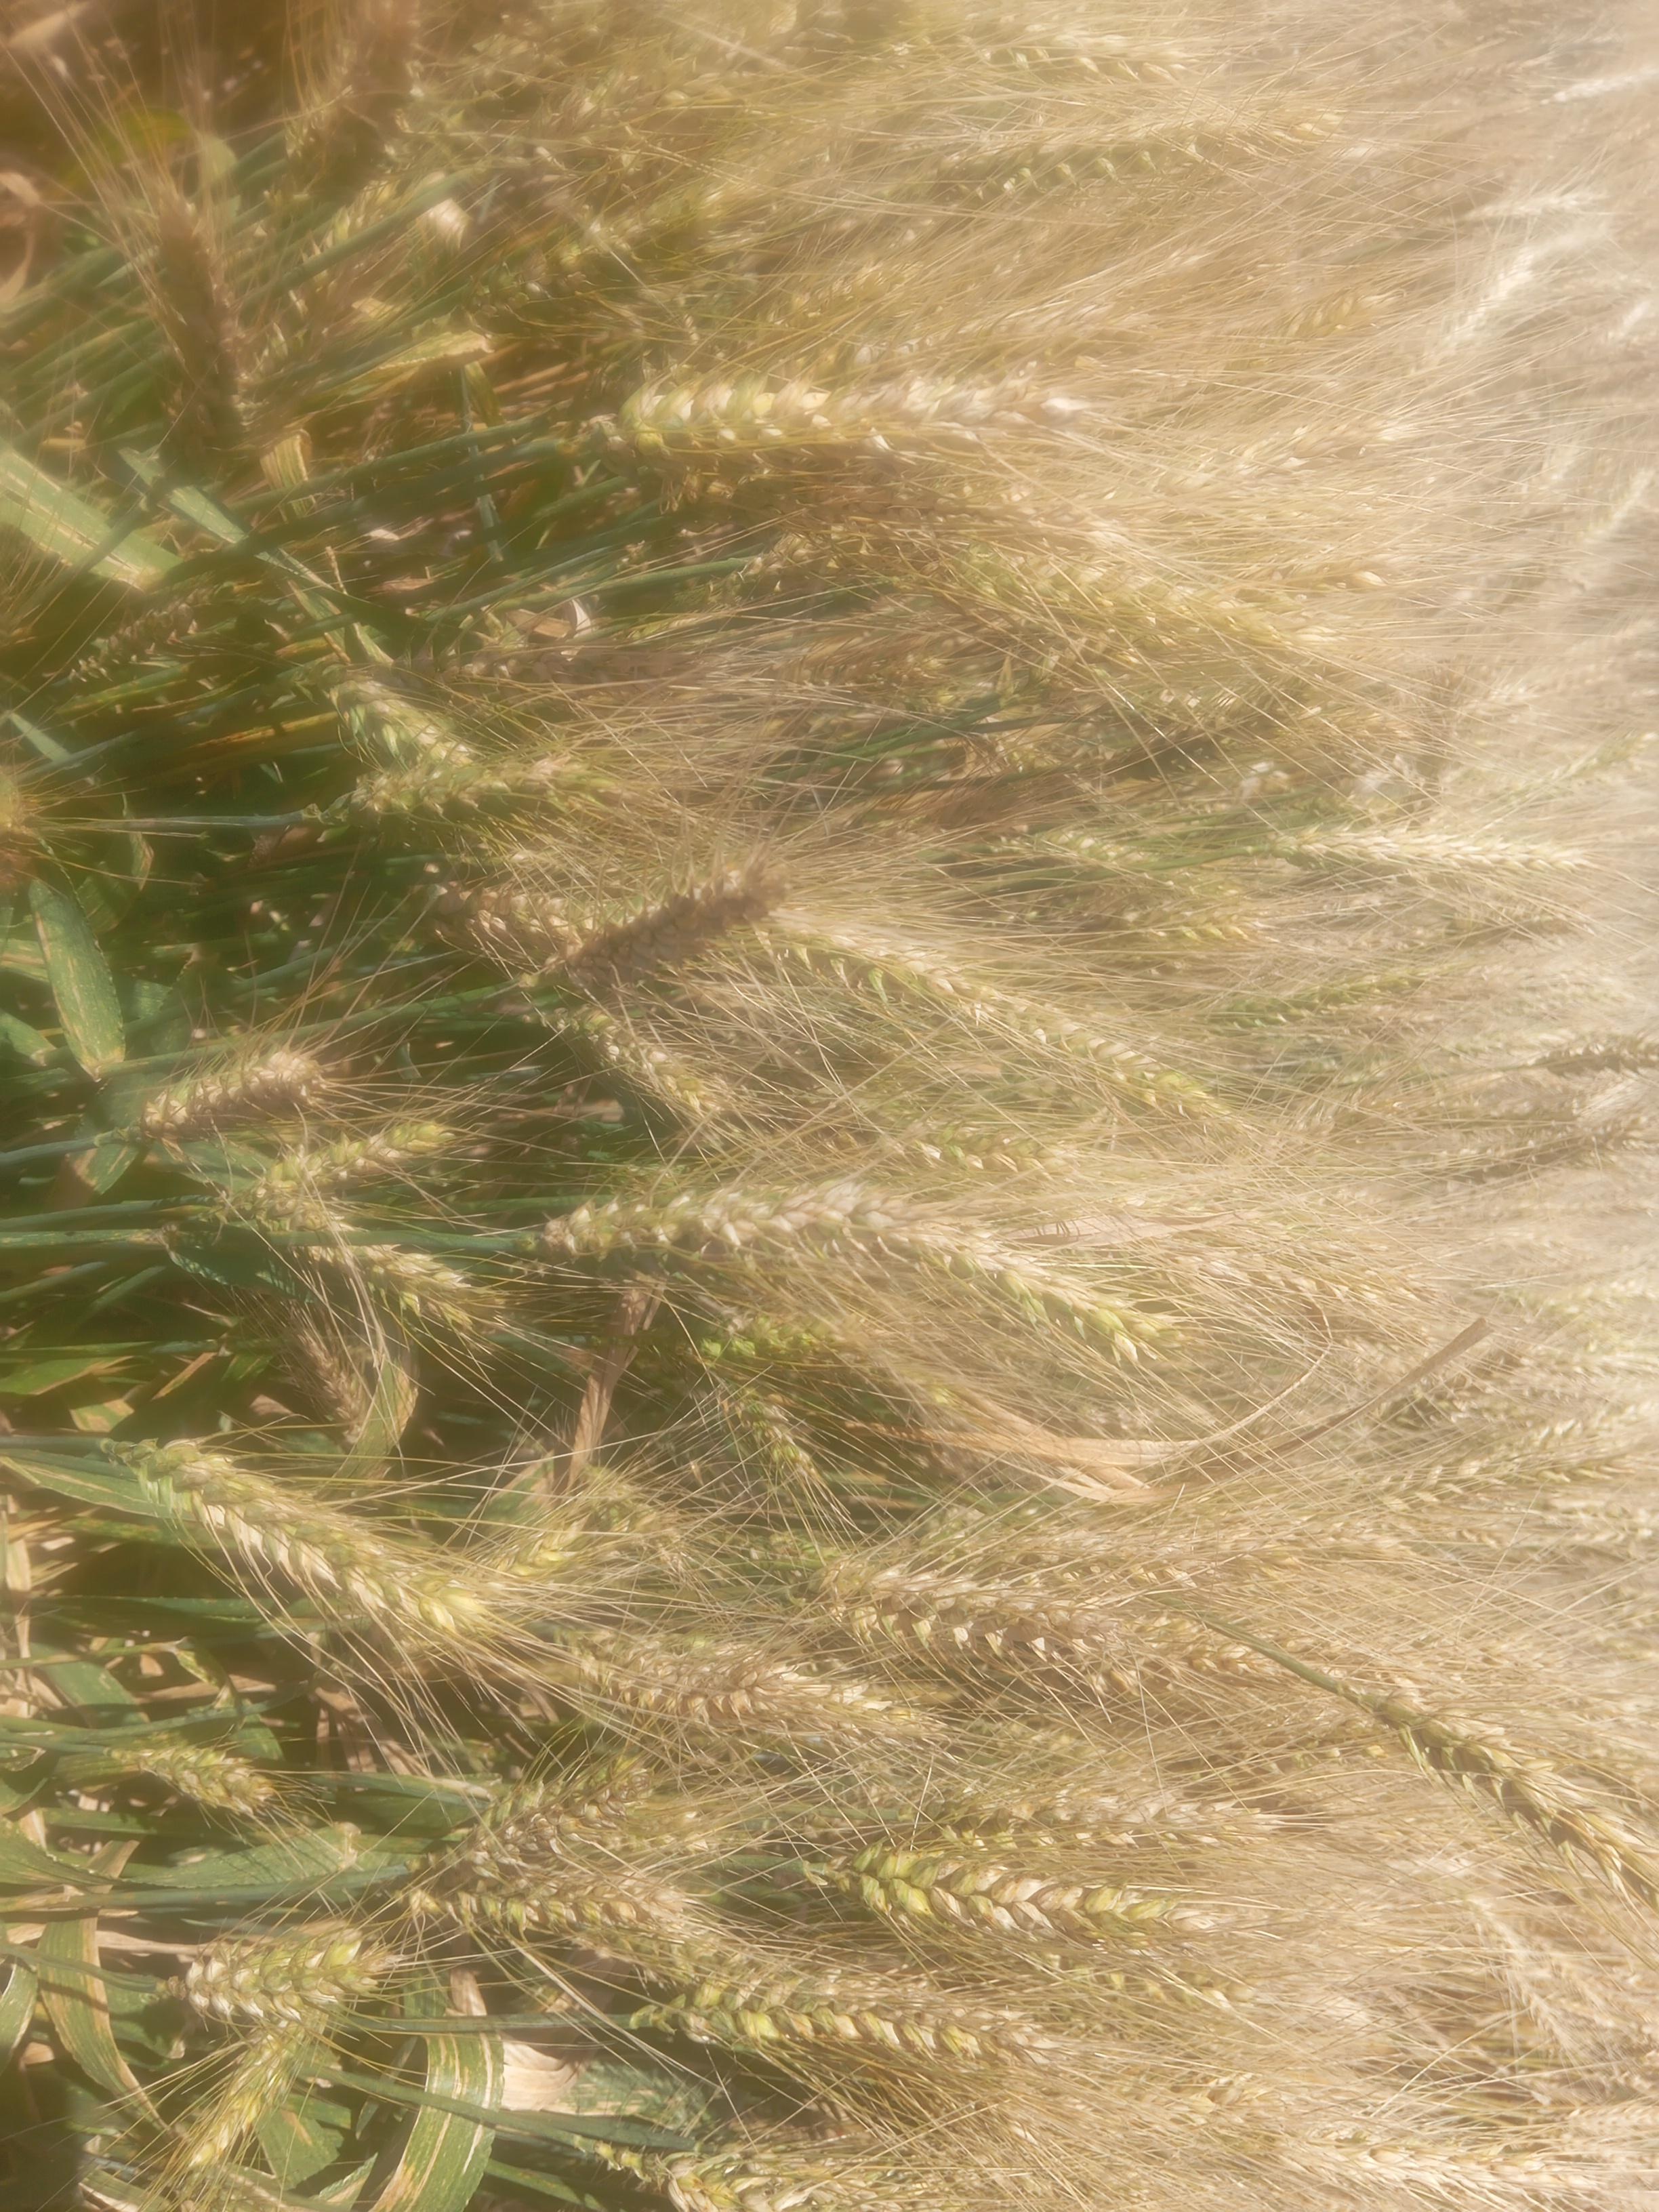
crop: wheat
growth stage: maturity
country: Kenya
